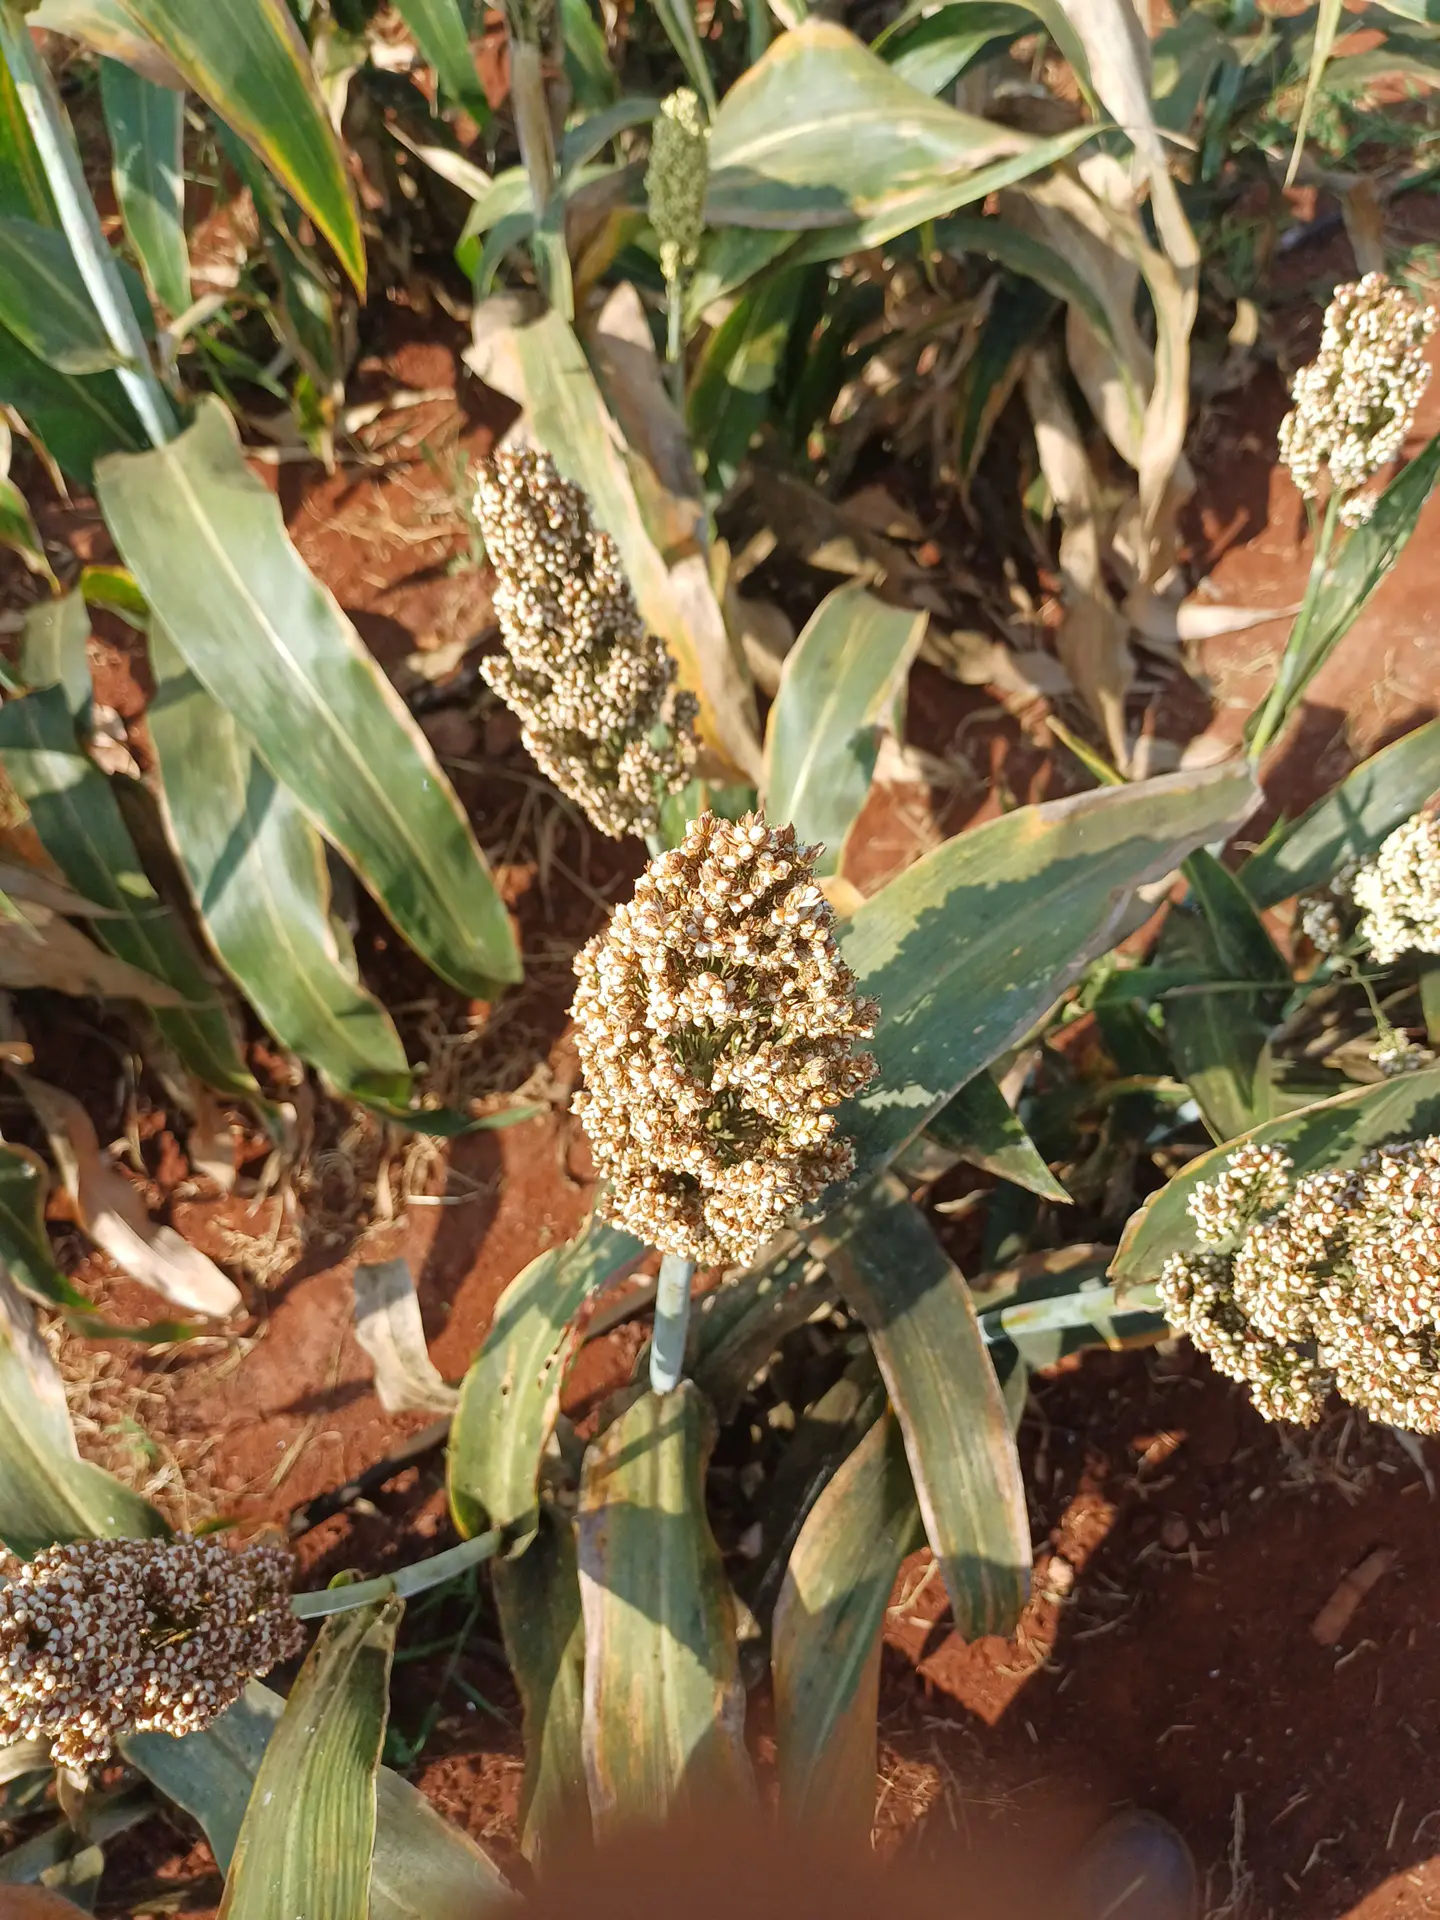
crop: sorghum
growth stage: maturity
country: Kenya
